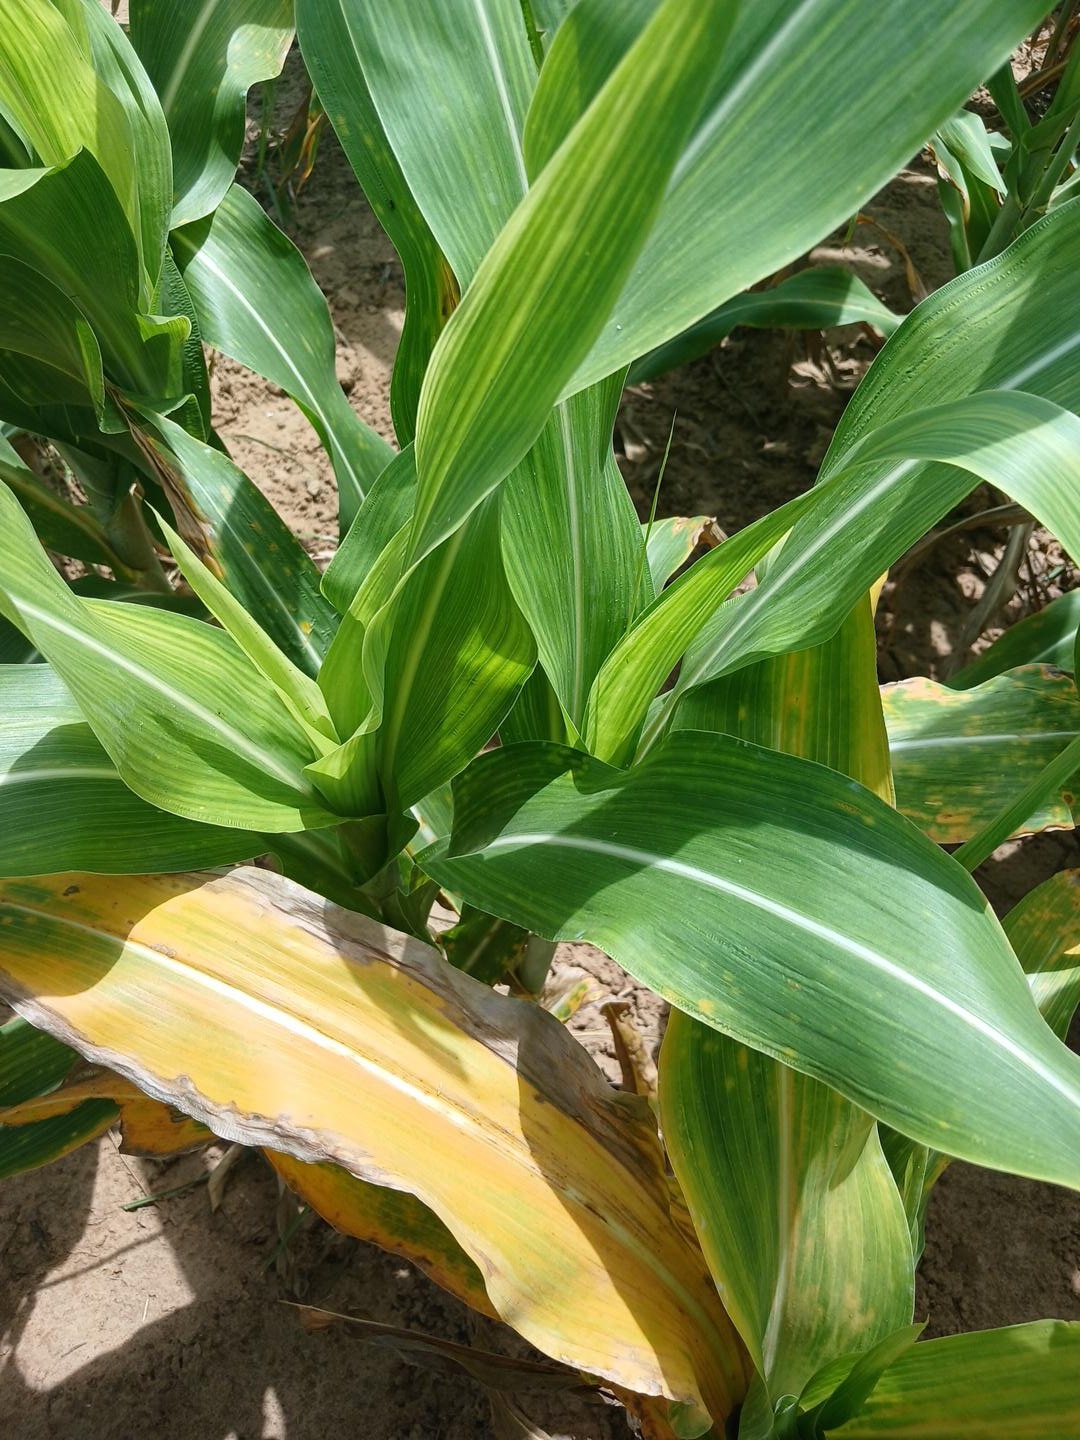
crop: sorghum
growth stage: vegetative
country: Senegal
